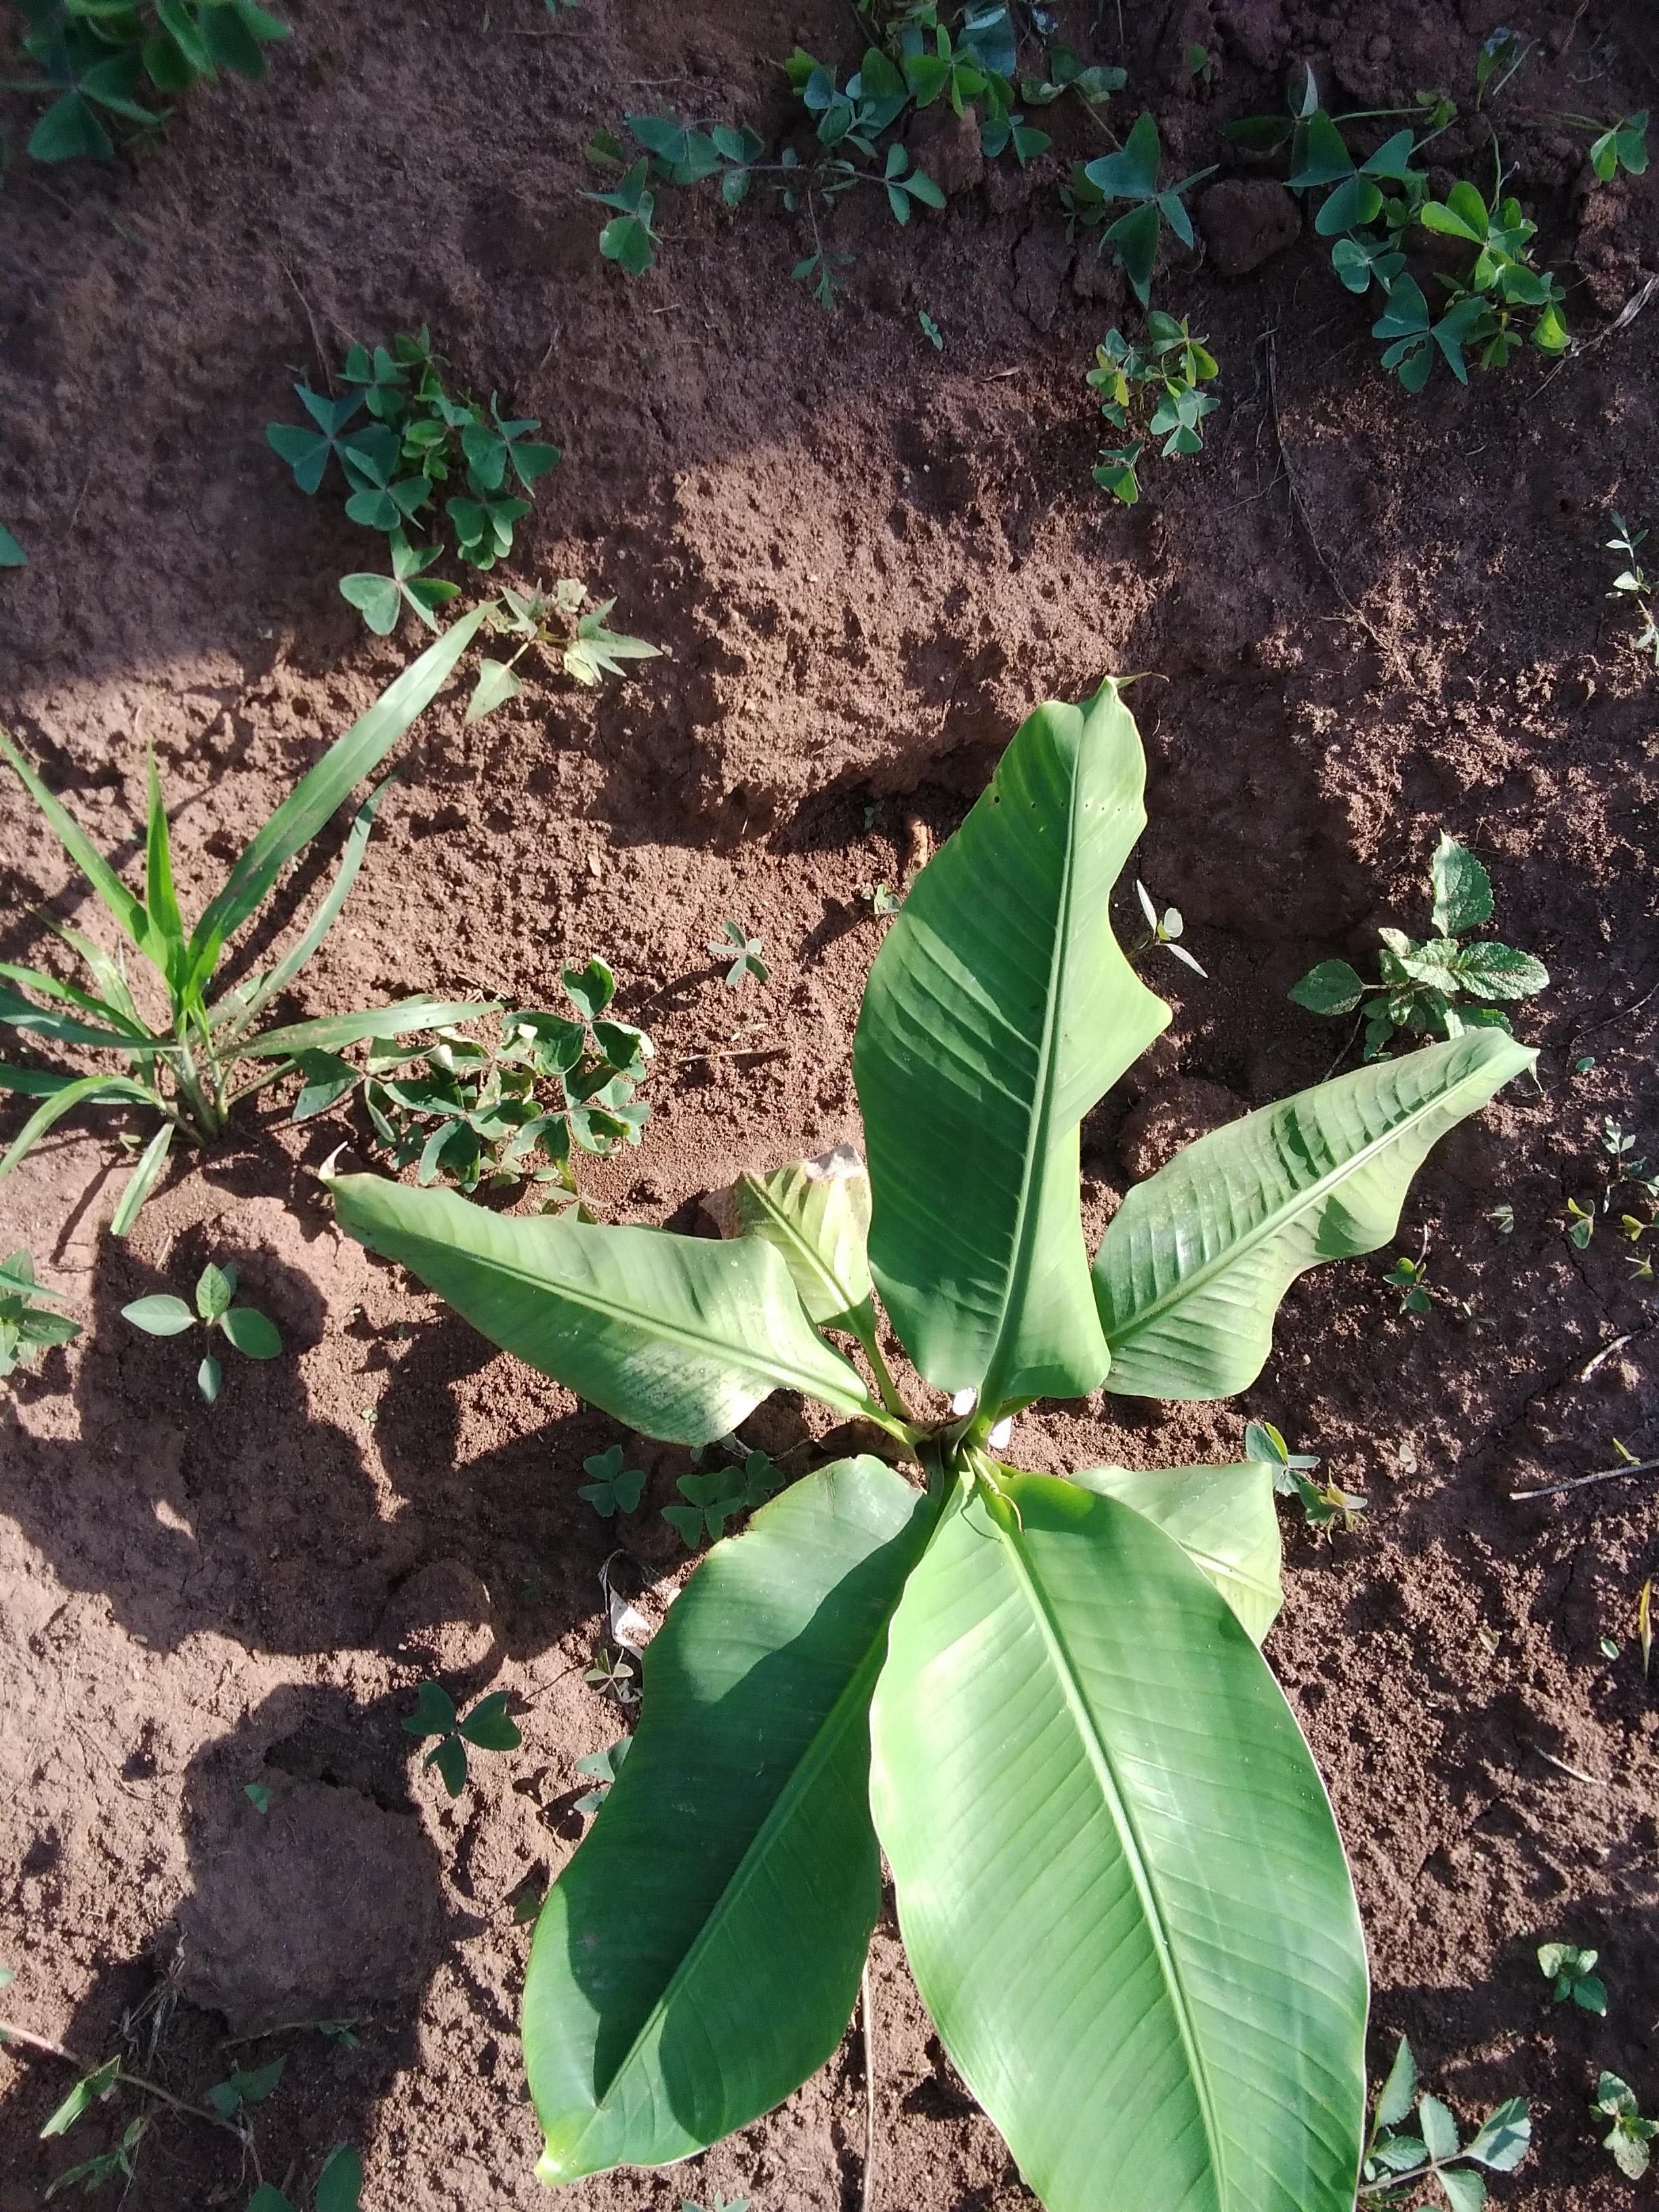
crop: banana
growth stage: vegetative
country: Tanzania
